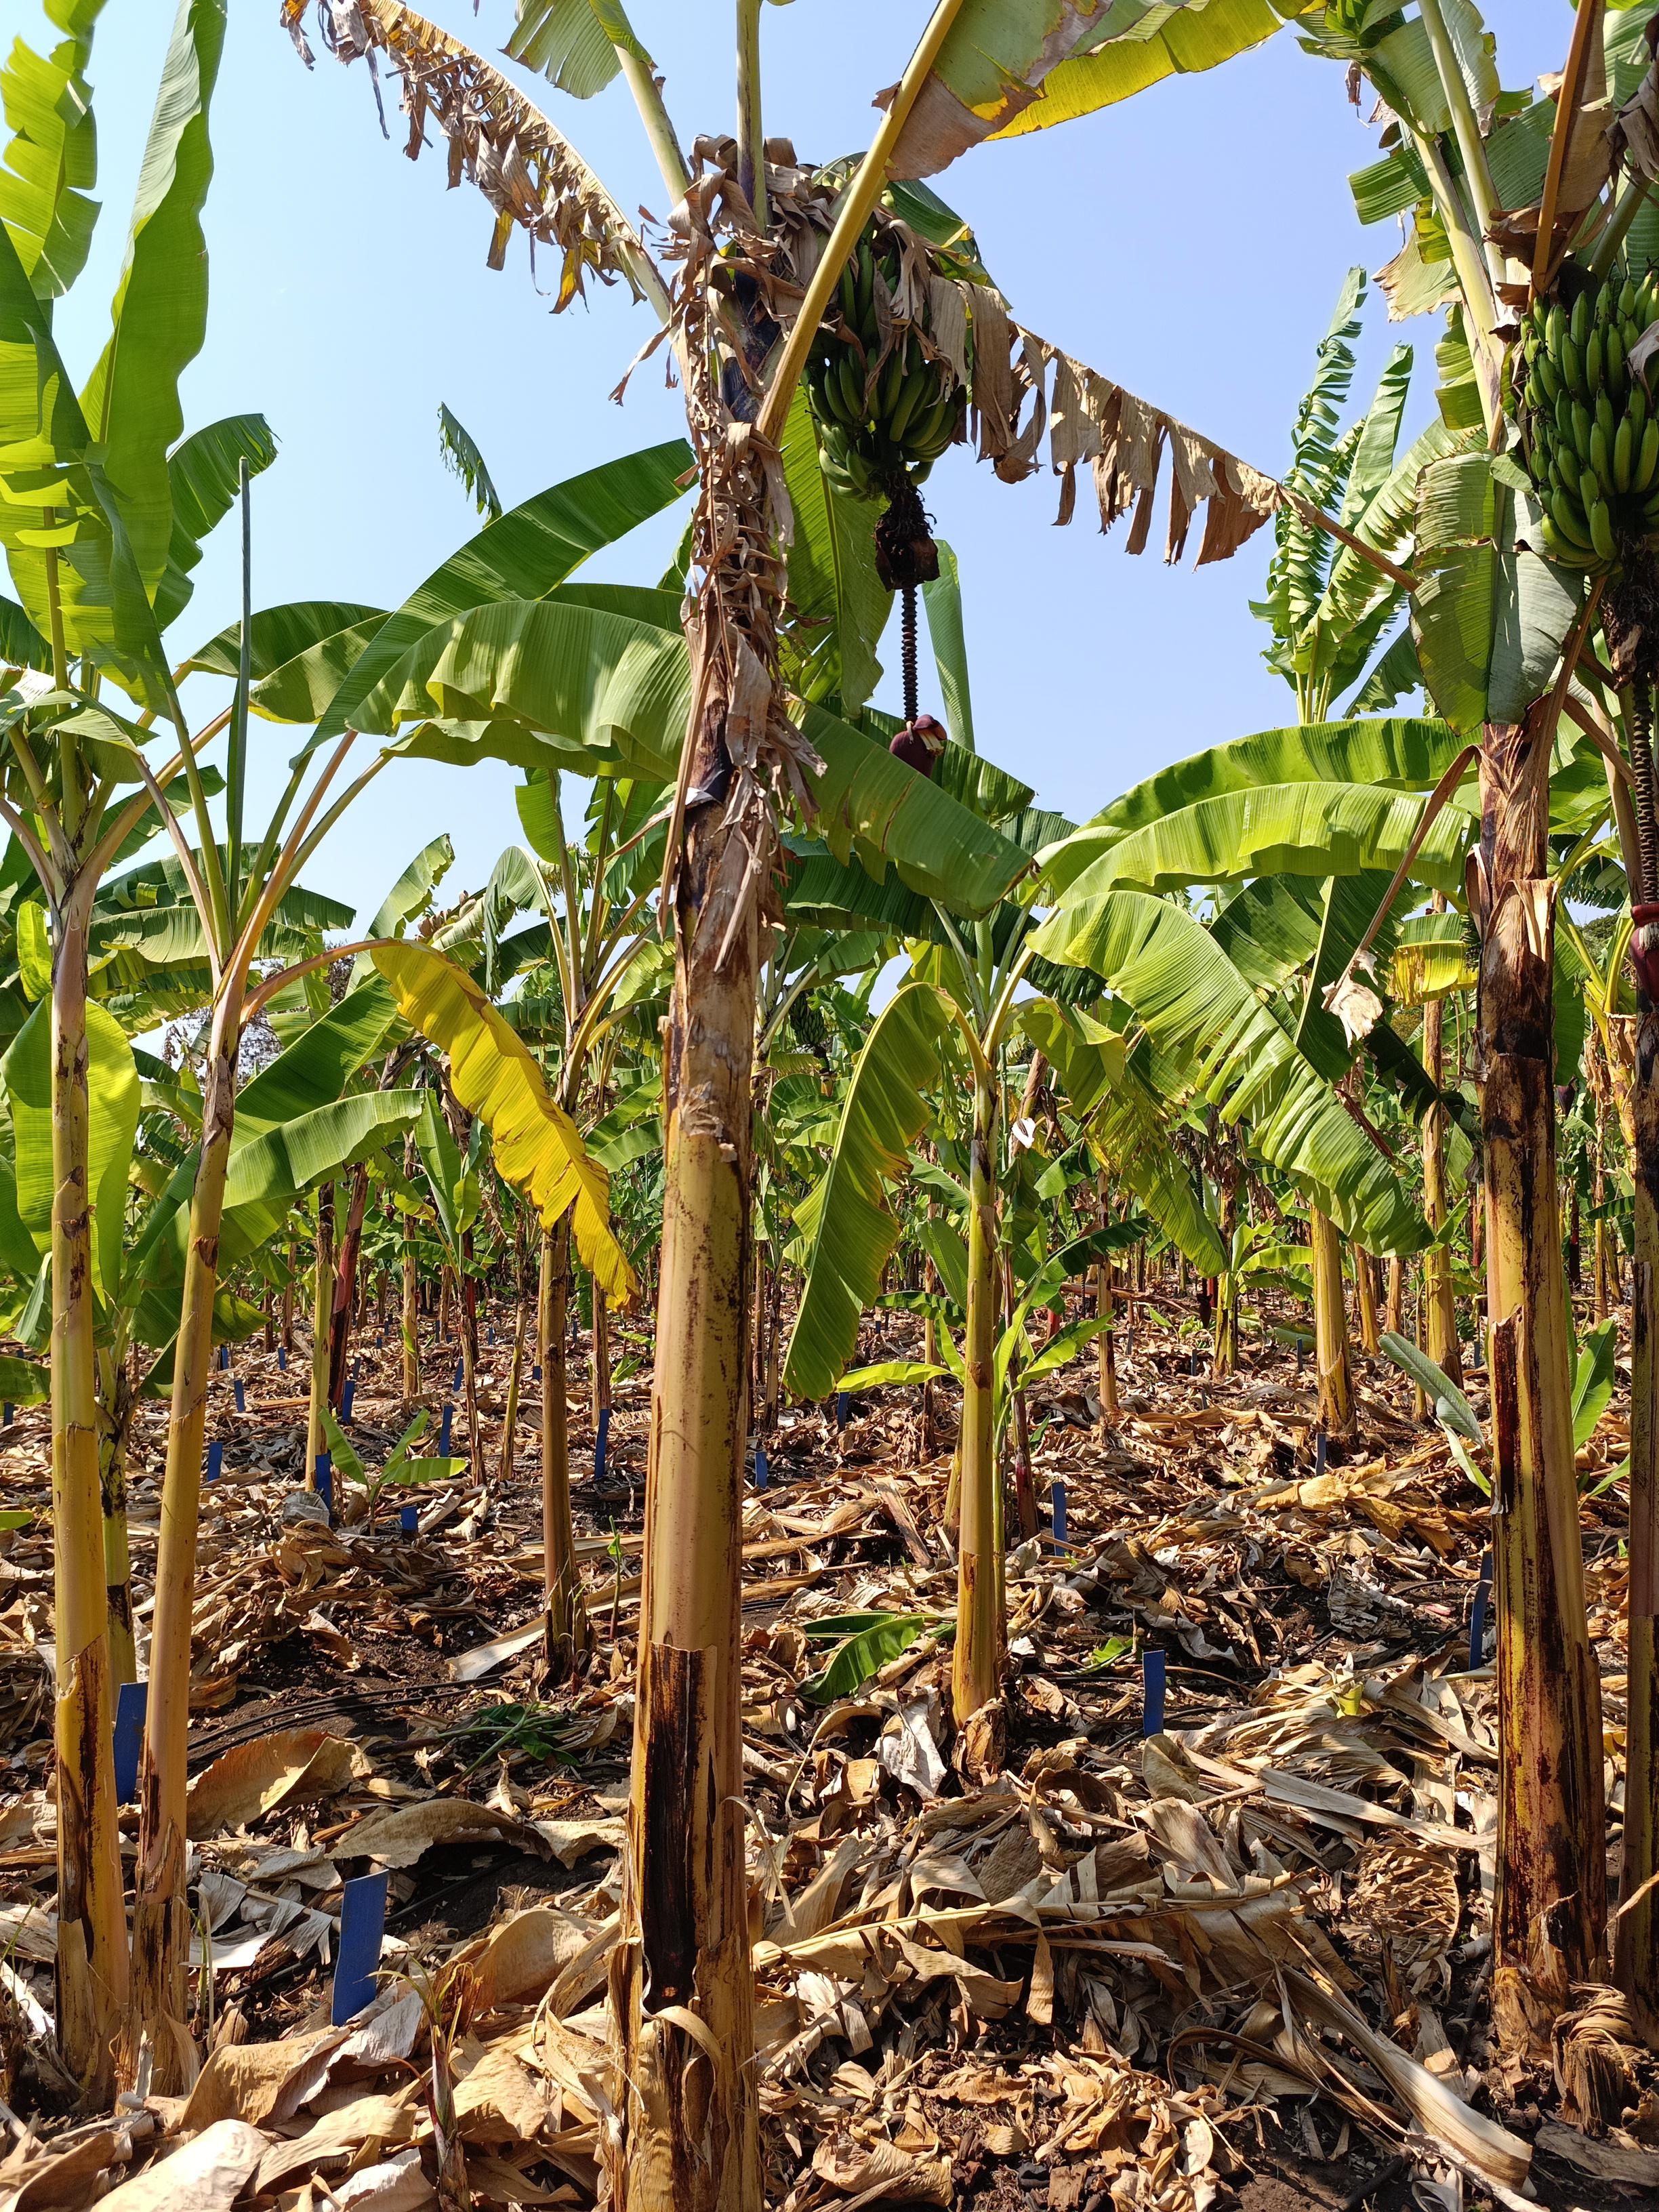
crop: banana
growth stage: development fruit
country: Tanzania
